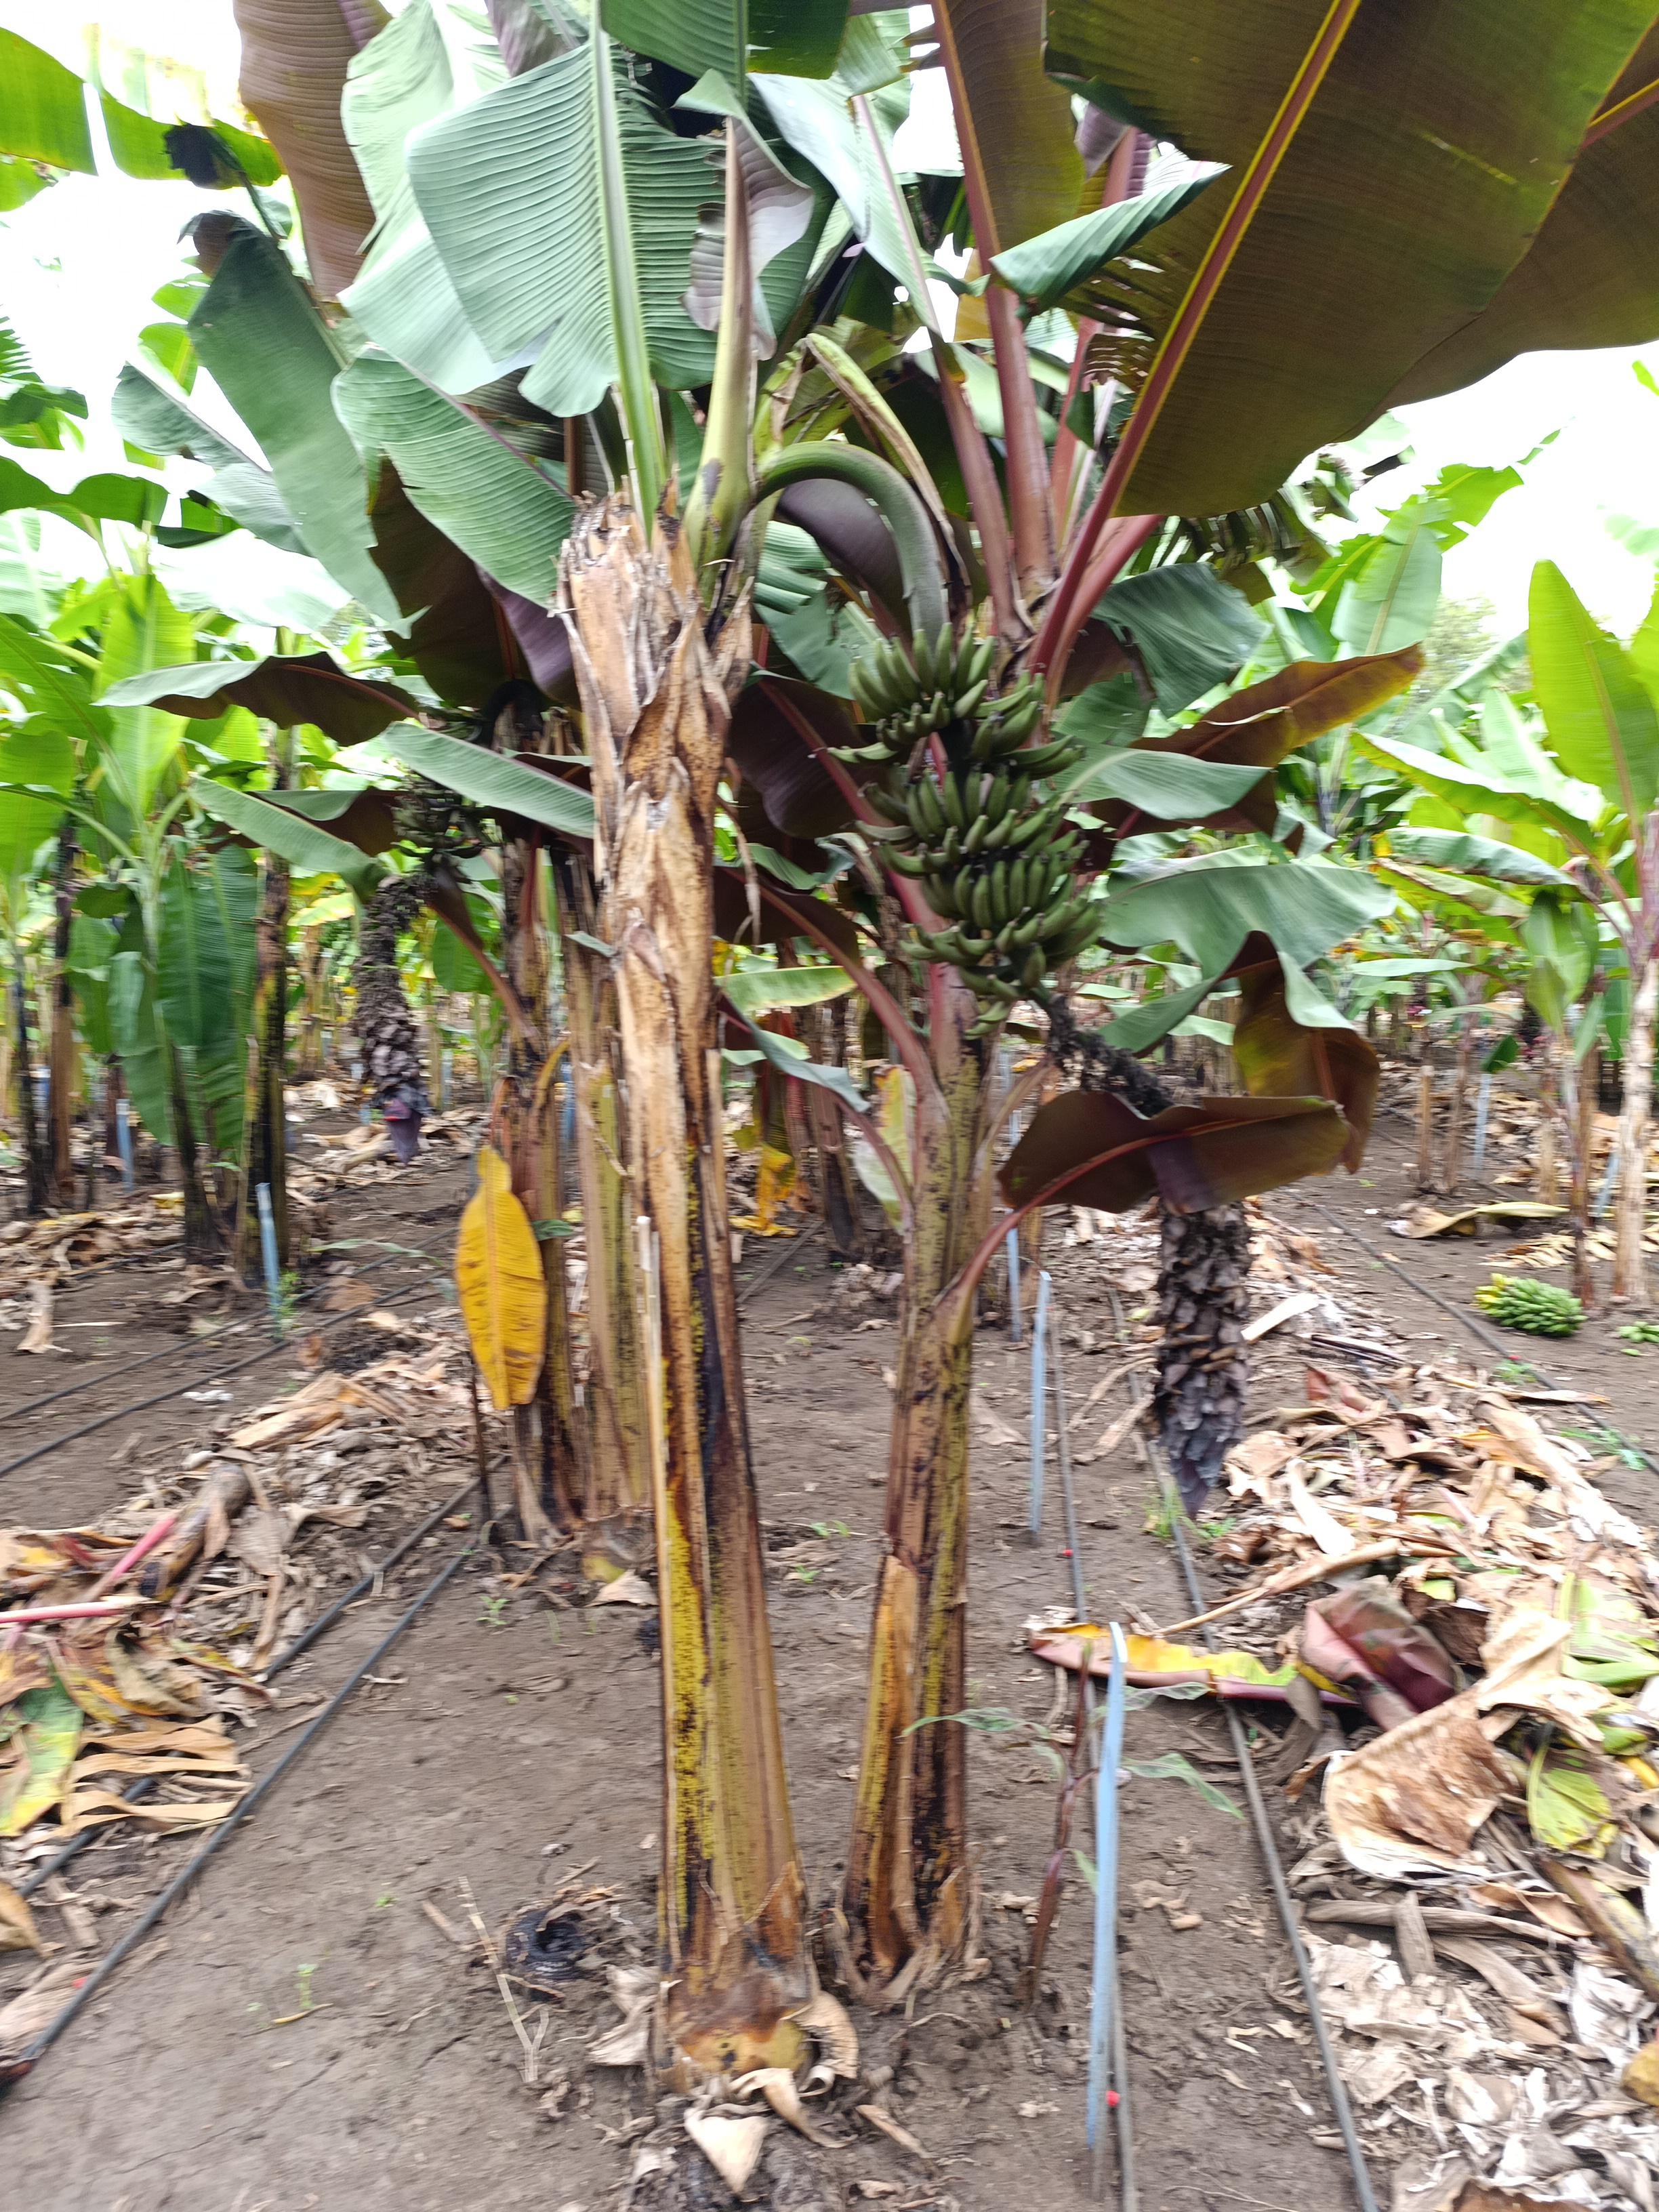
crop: banana
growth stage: development fruit
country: Tanzania
